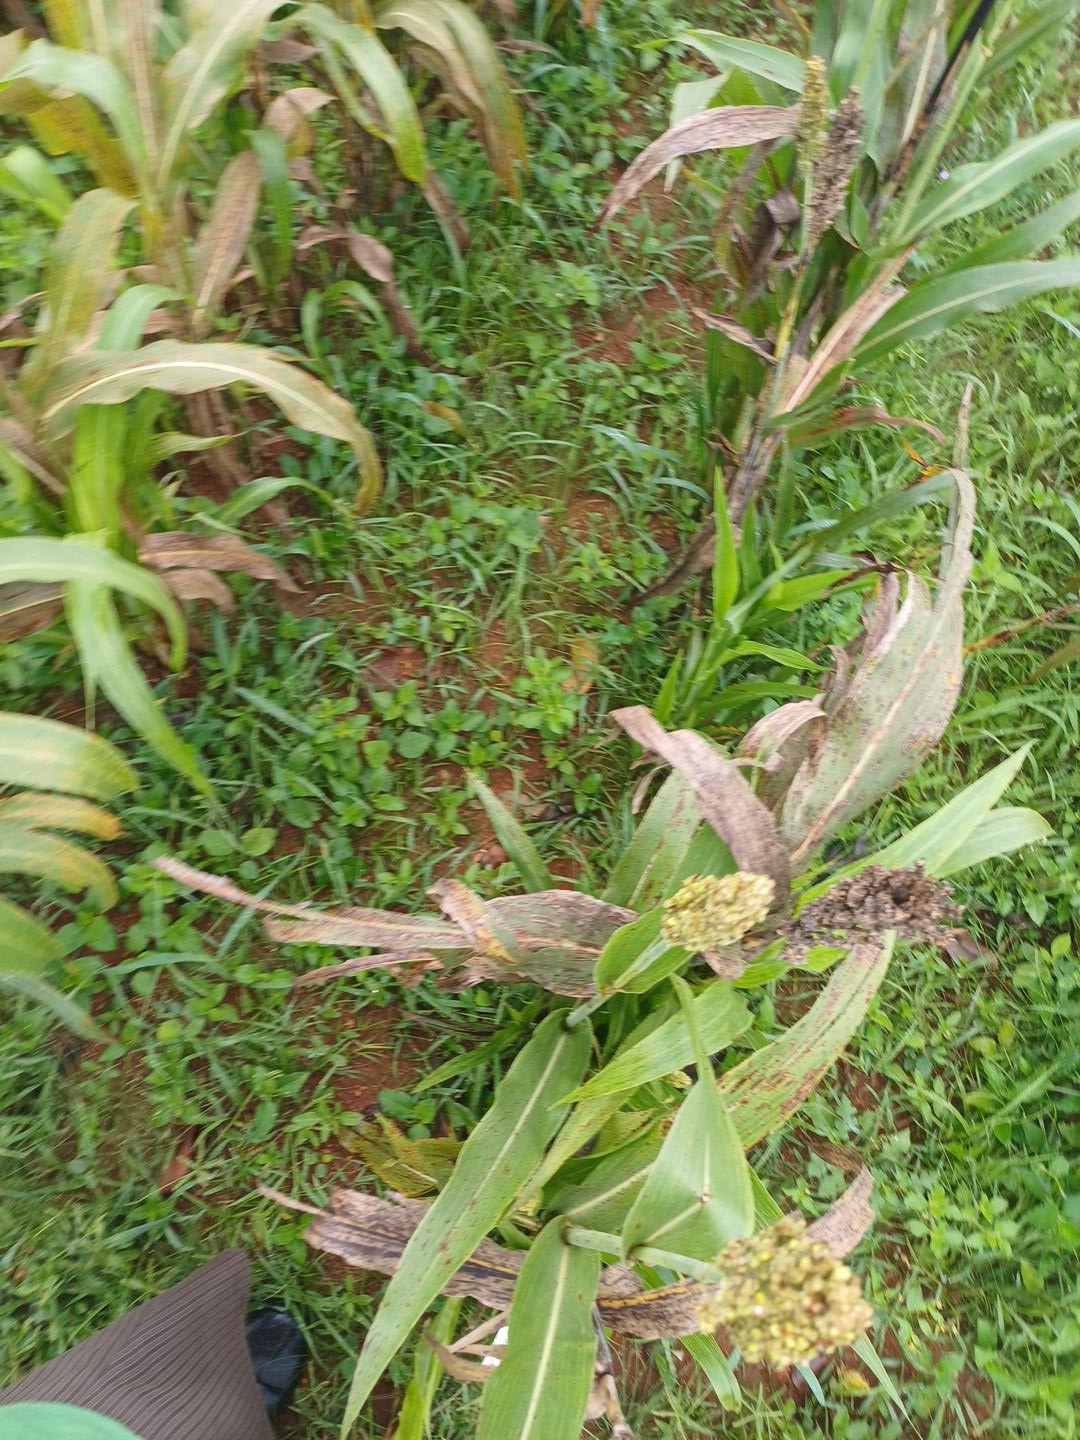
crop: sorghum
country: Kenya
